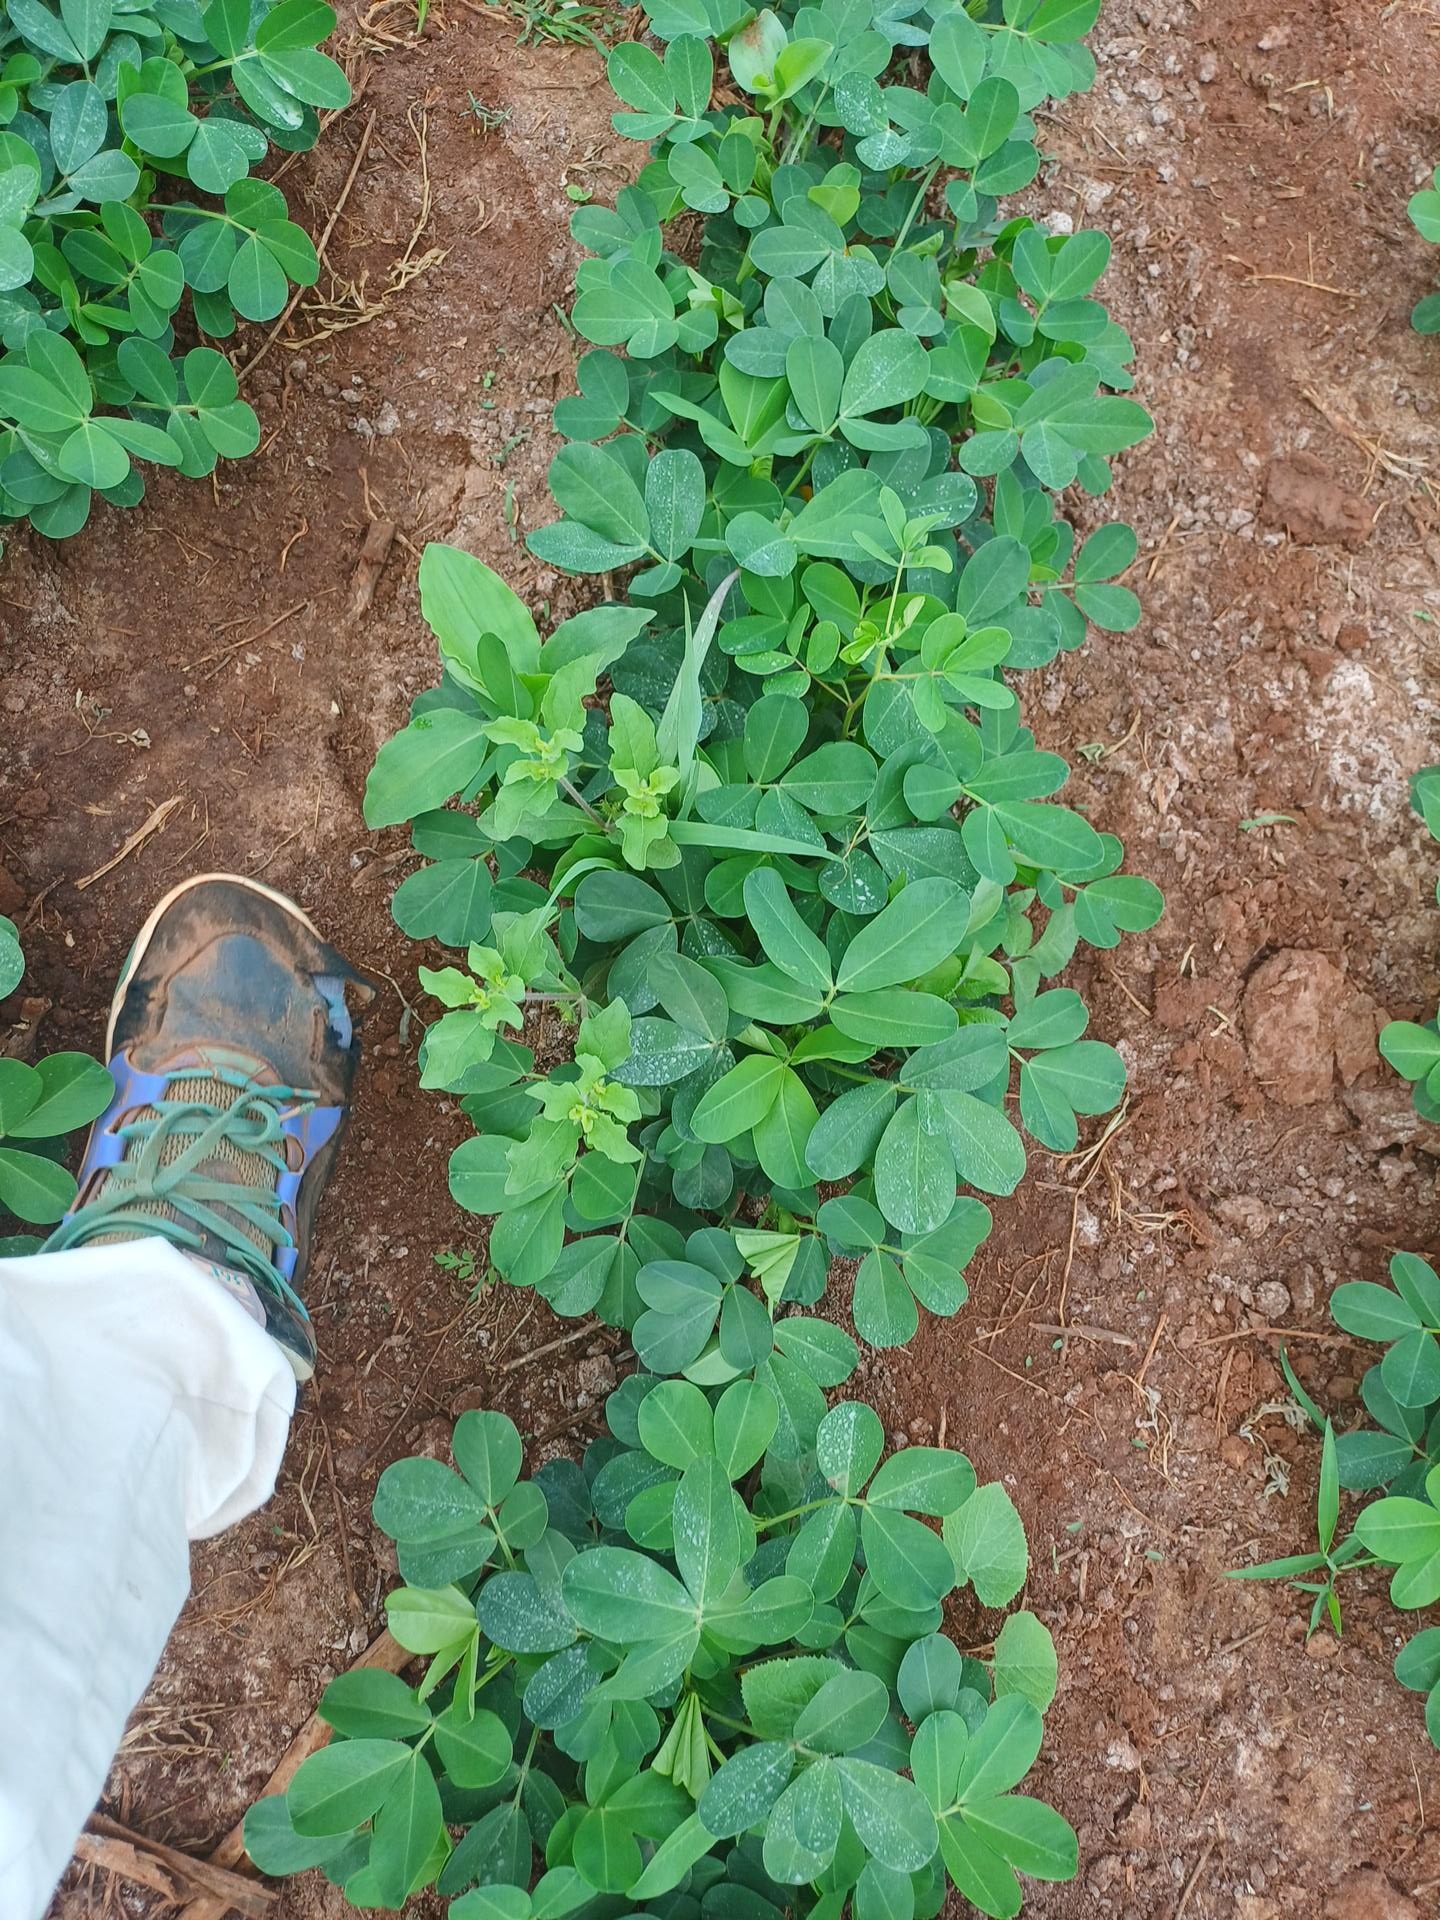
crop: groundnut
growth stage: vegetative
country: Kenya
